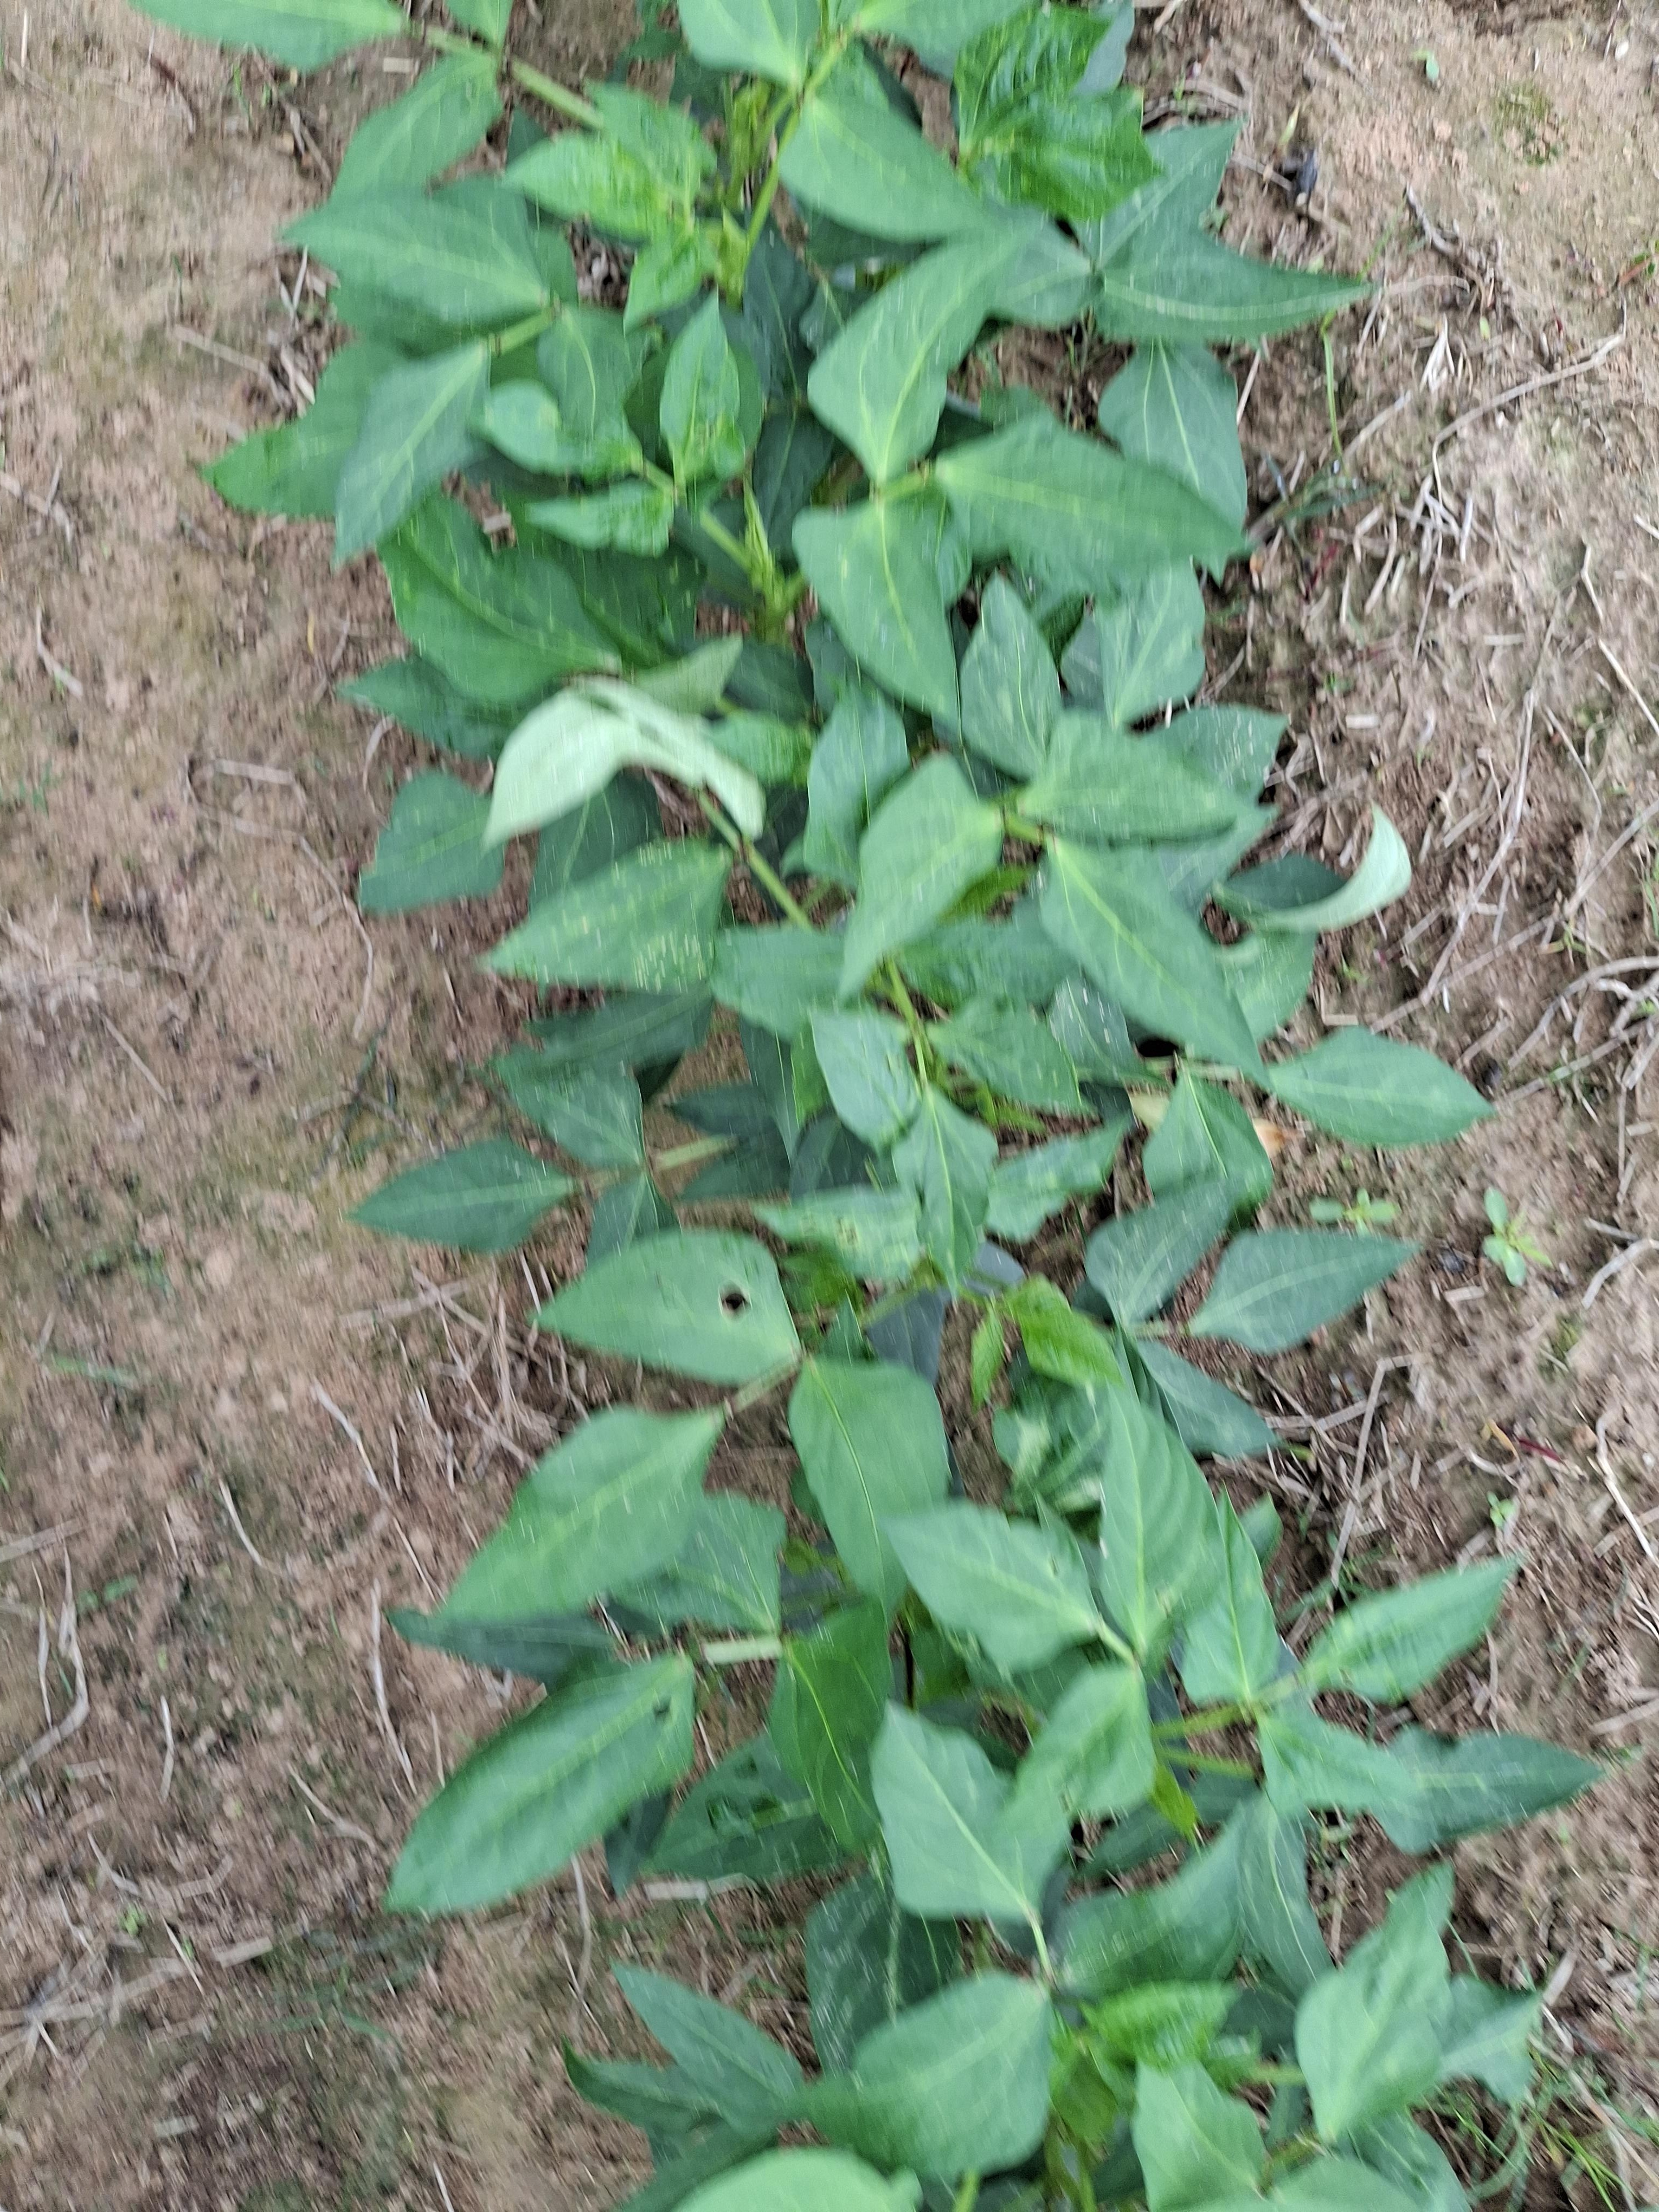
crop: cowpea
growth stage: emergence
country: Nigeria
